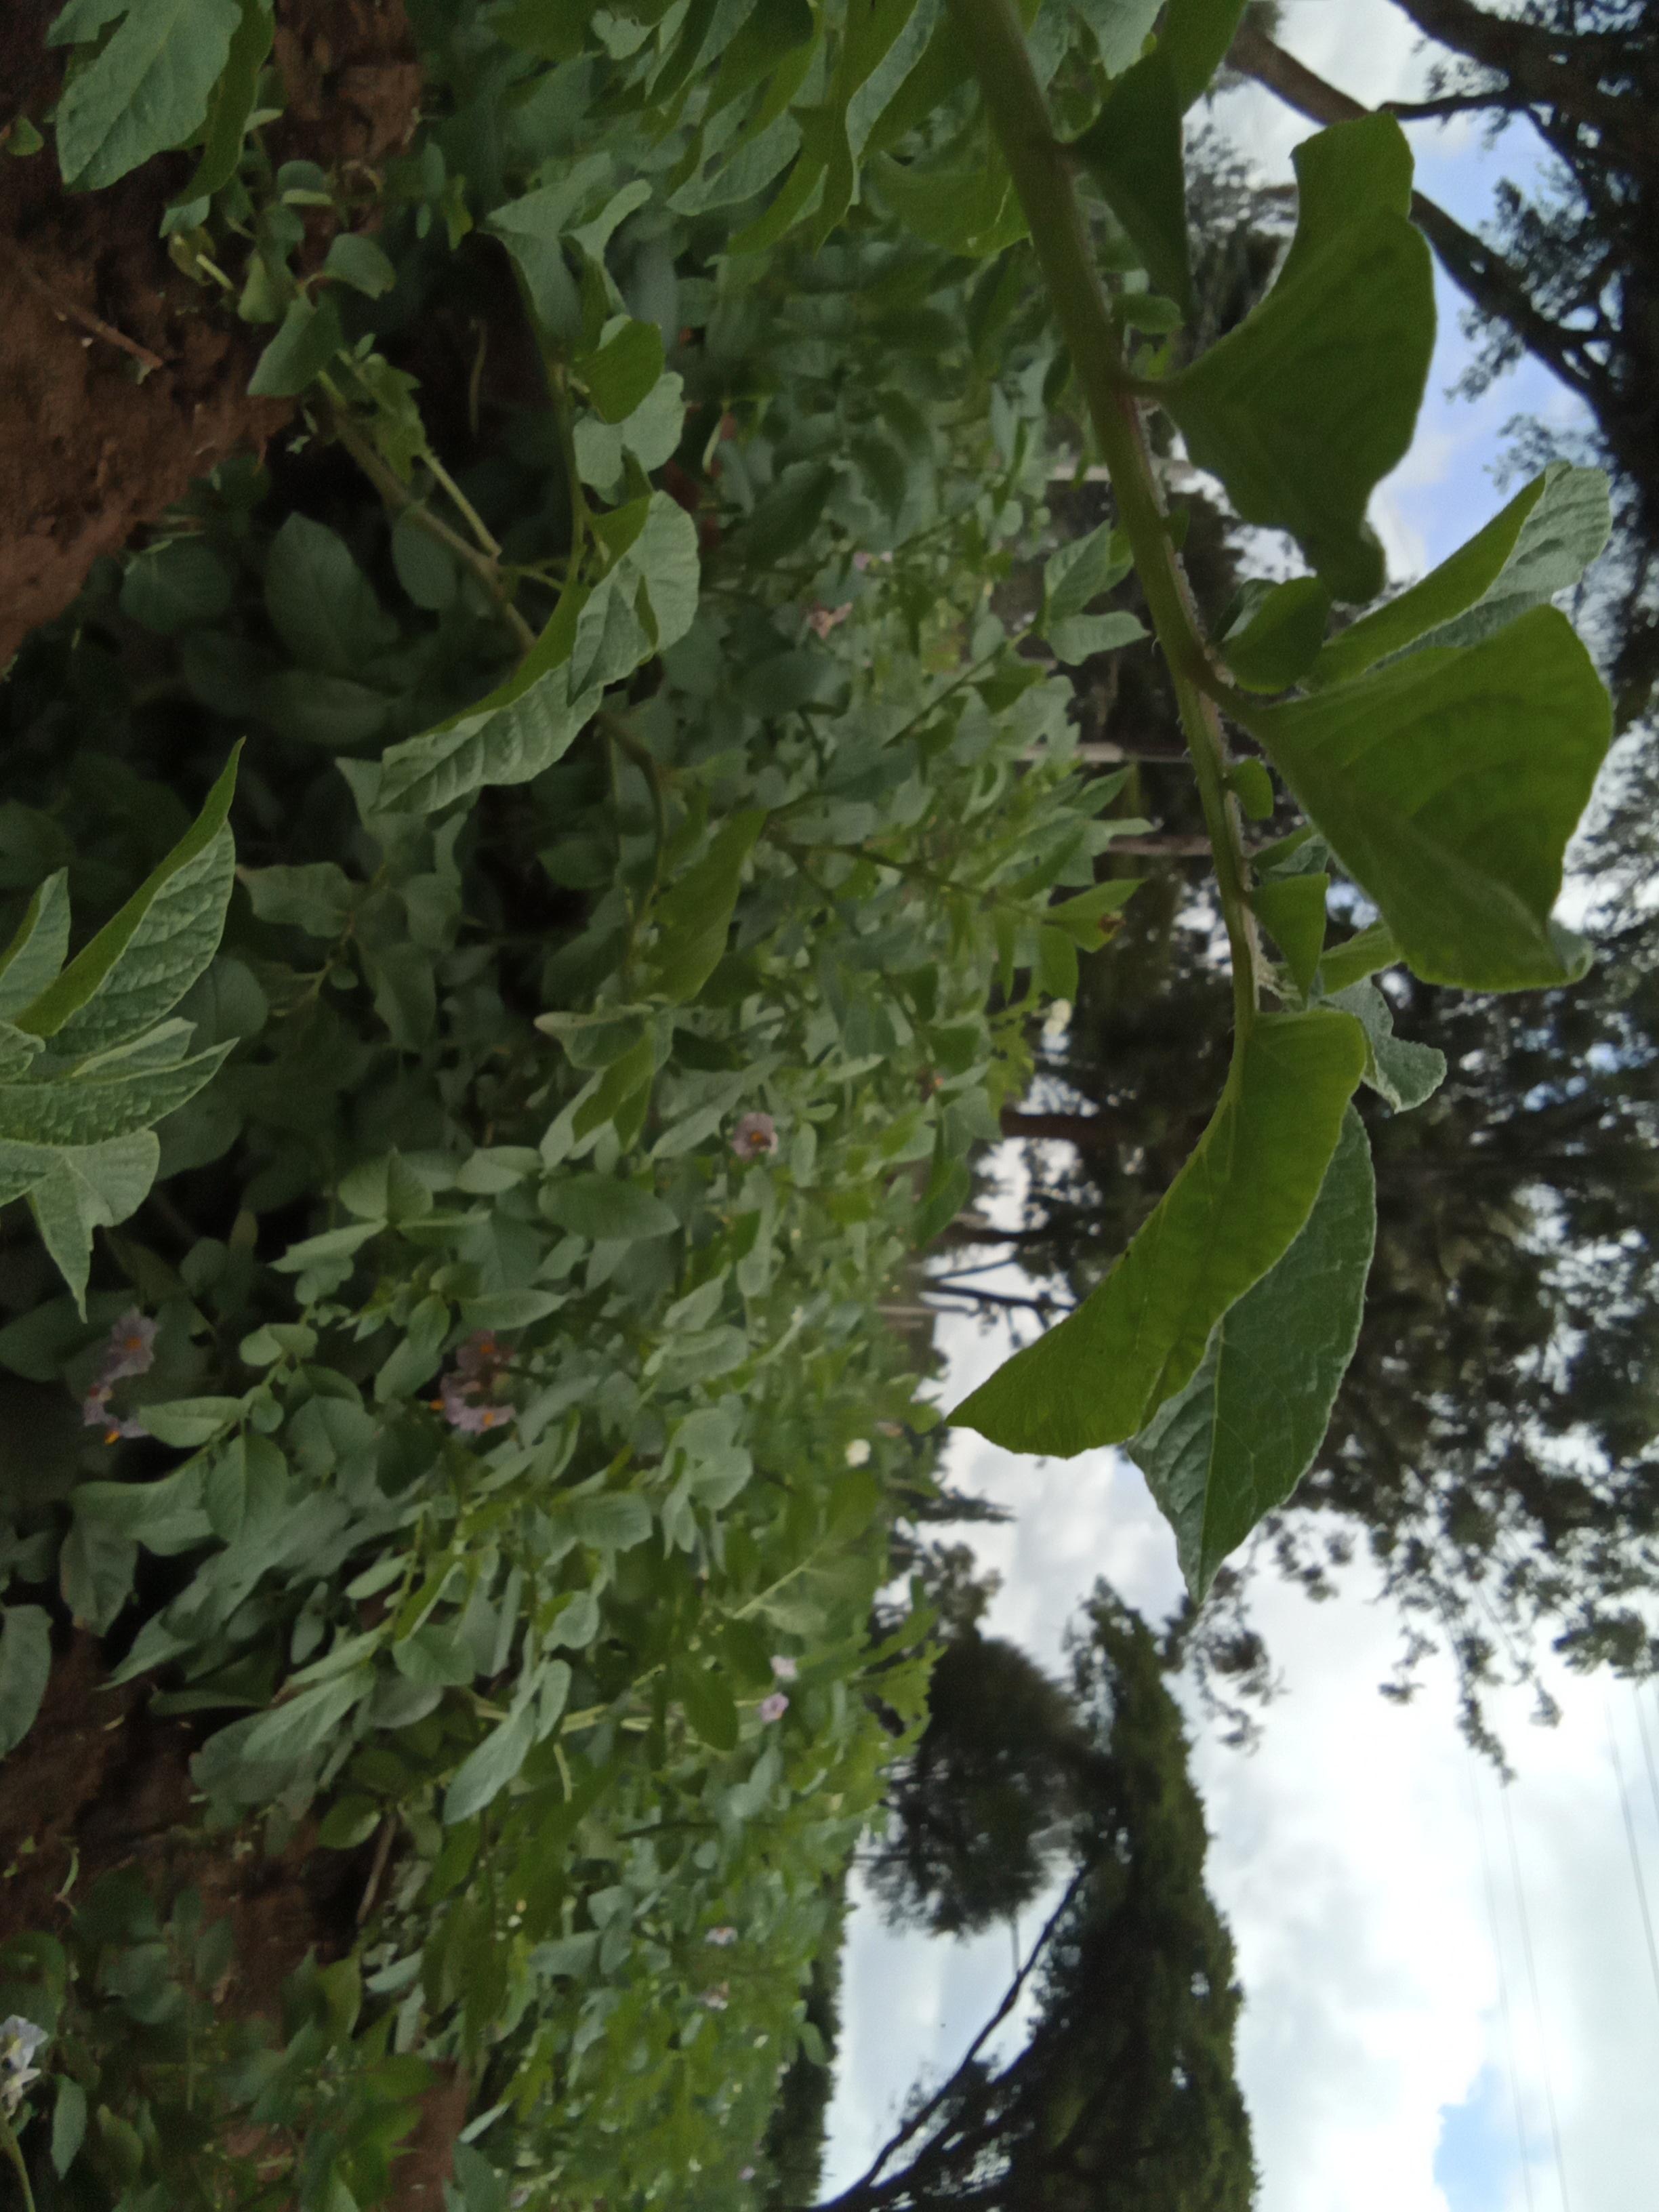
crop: potato
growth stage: vegetative
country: Kenya
